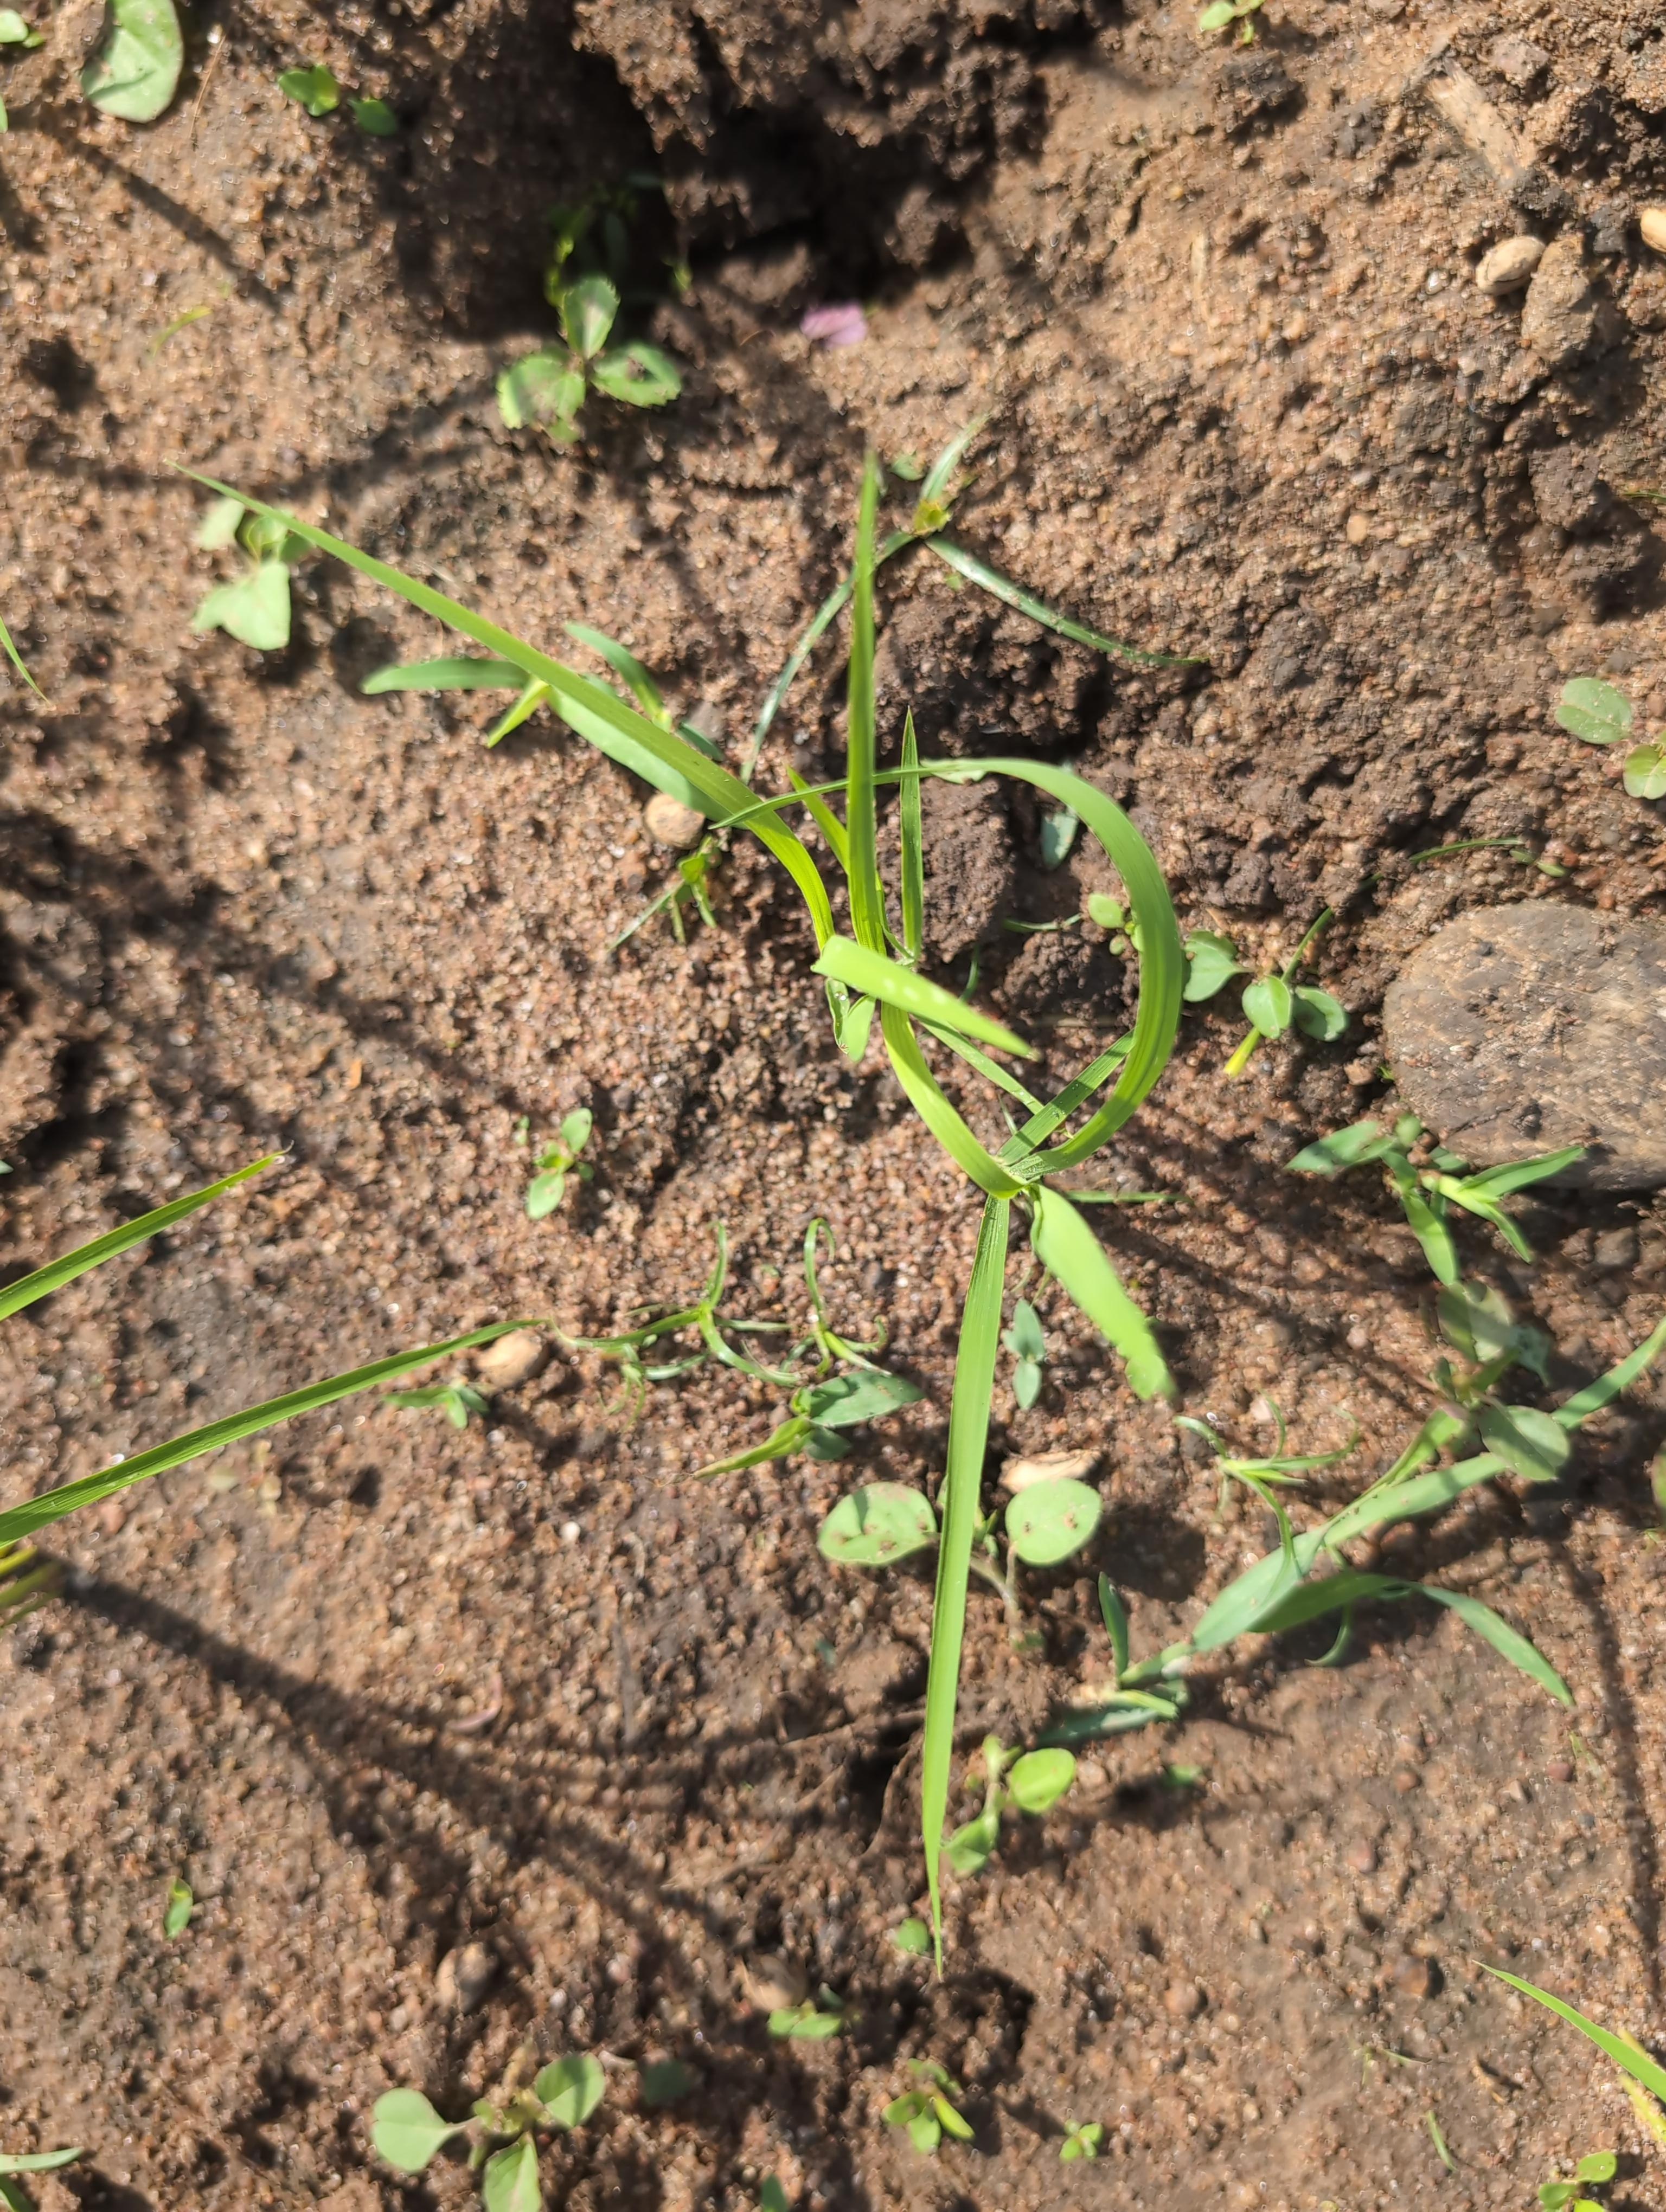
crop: rice
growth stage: establishment seedling
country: Côte d'Ivoire
